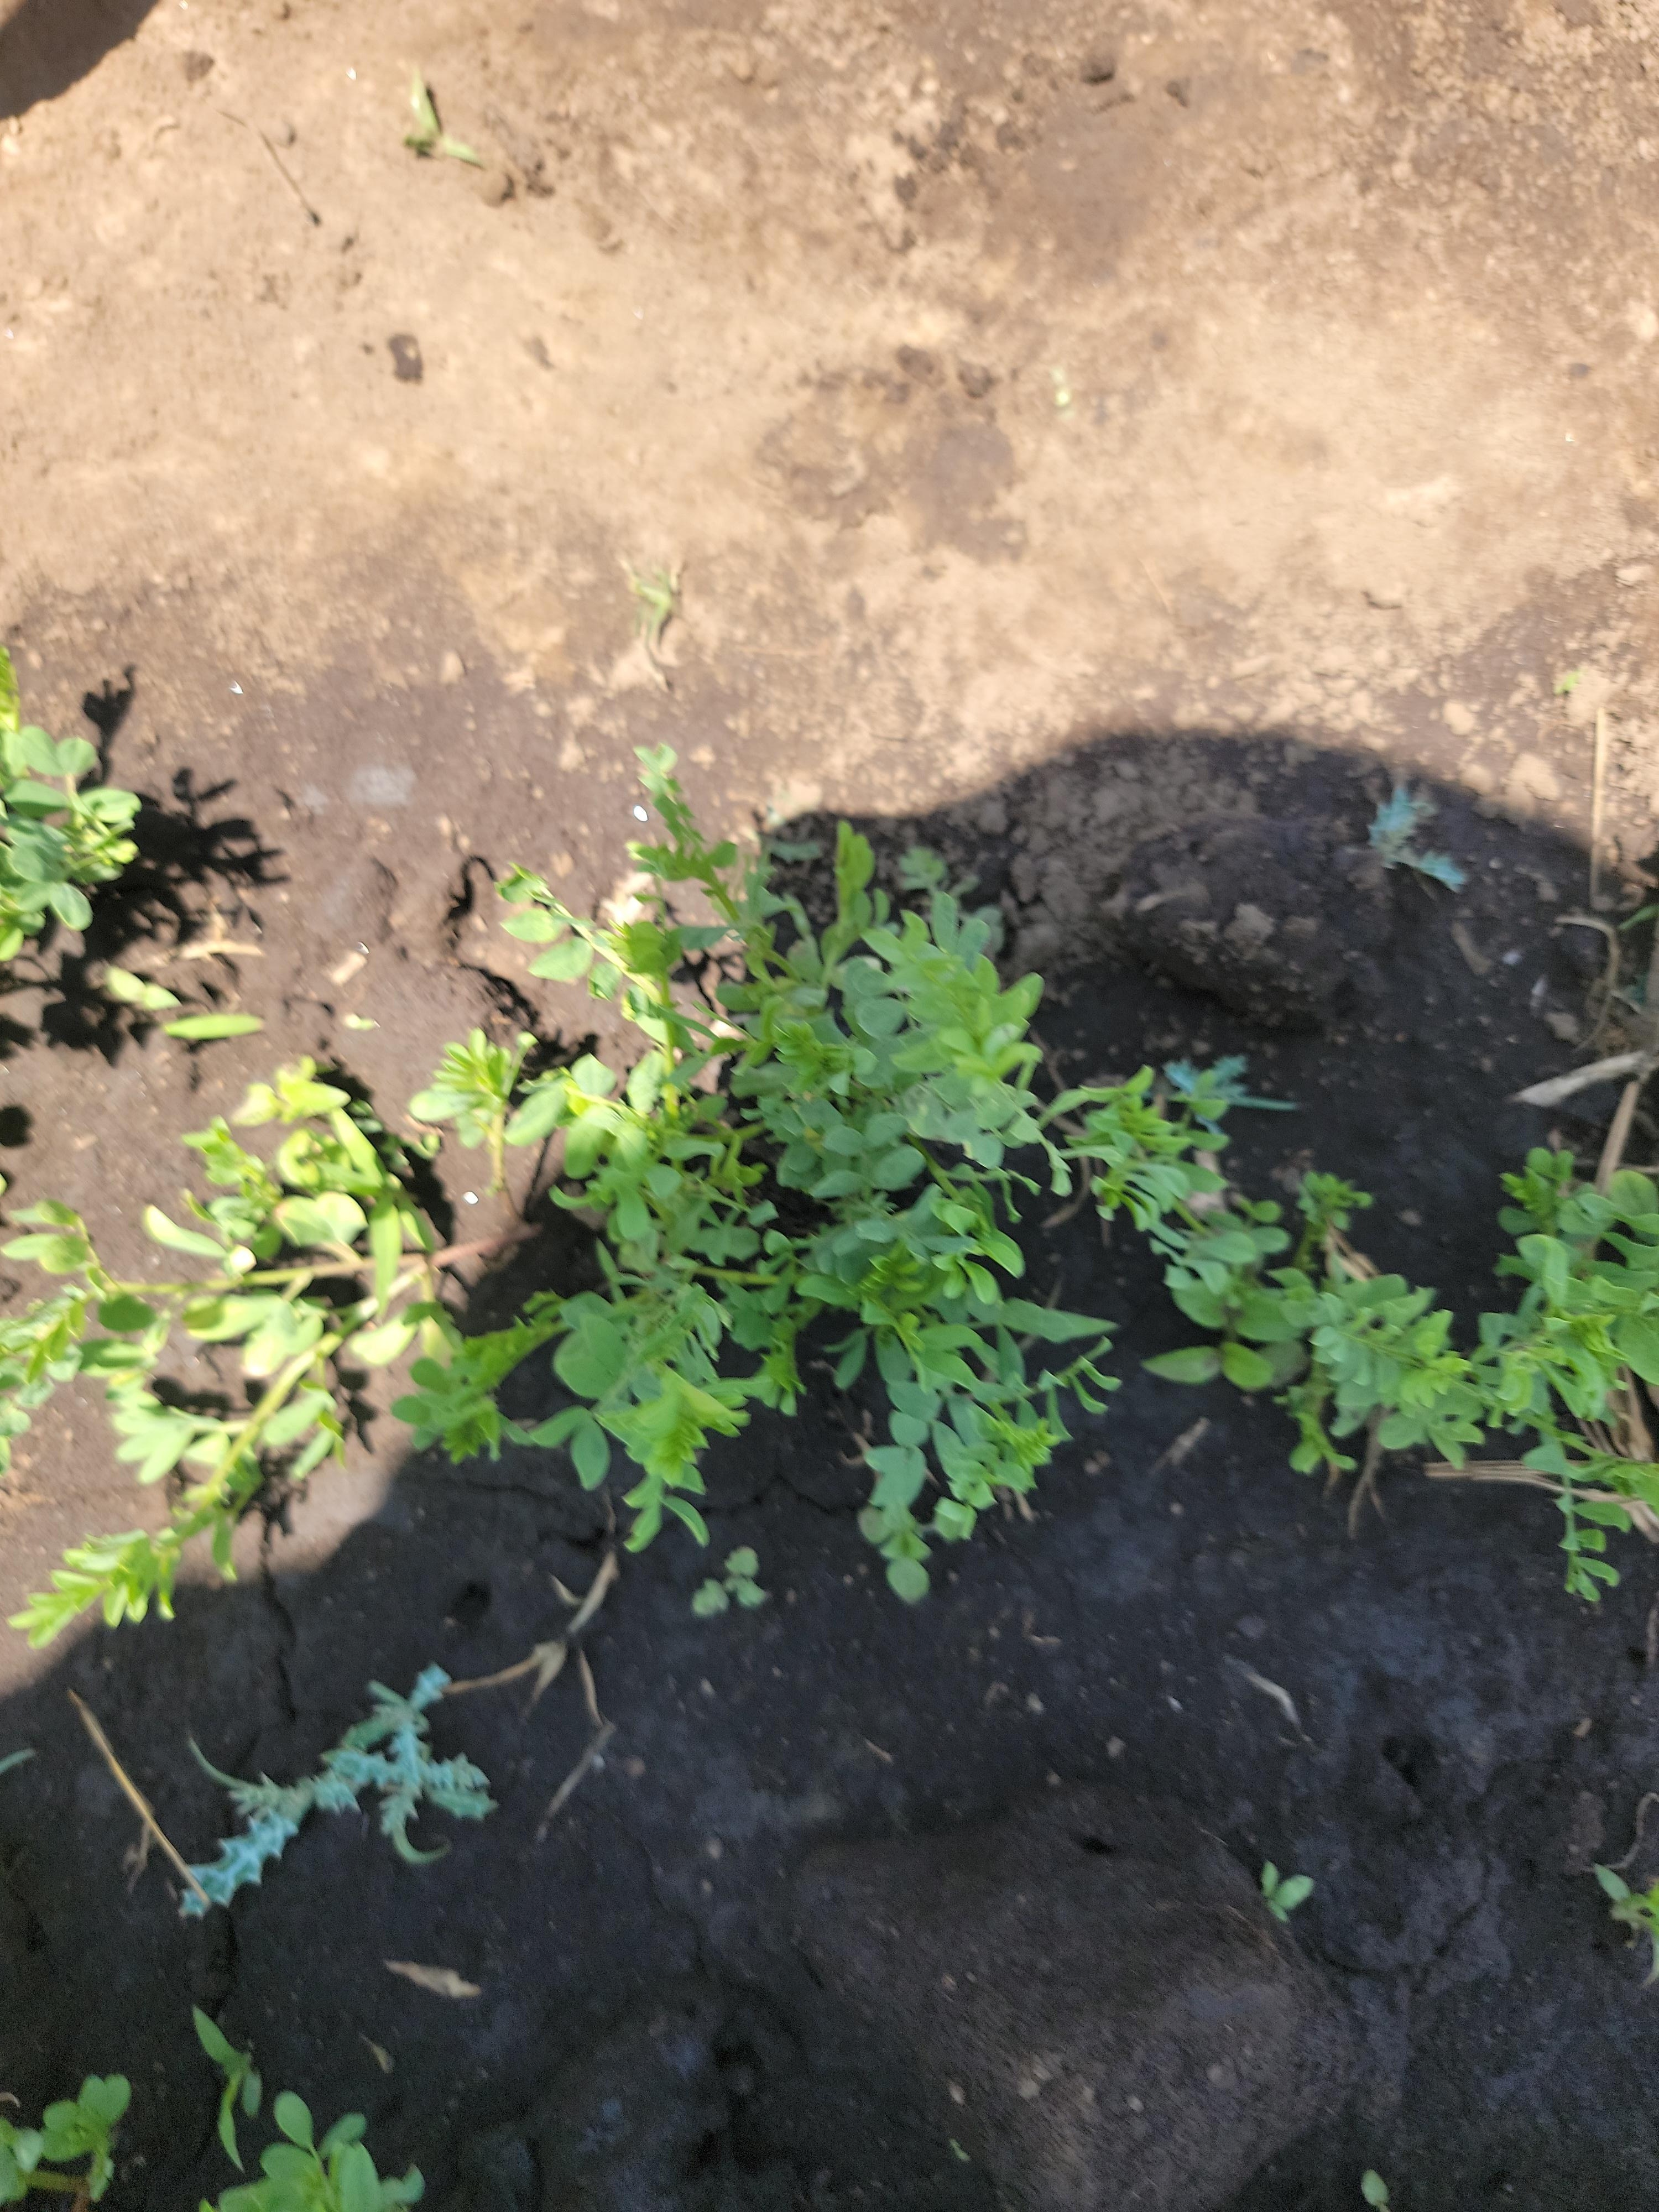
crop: lentil
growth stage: vegetative
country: Tanzania
